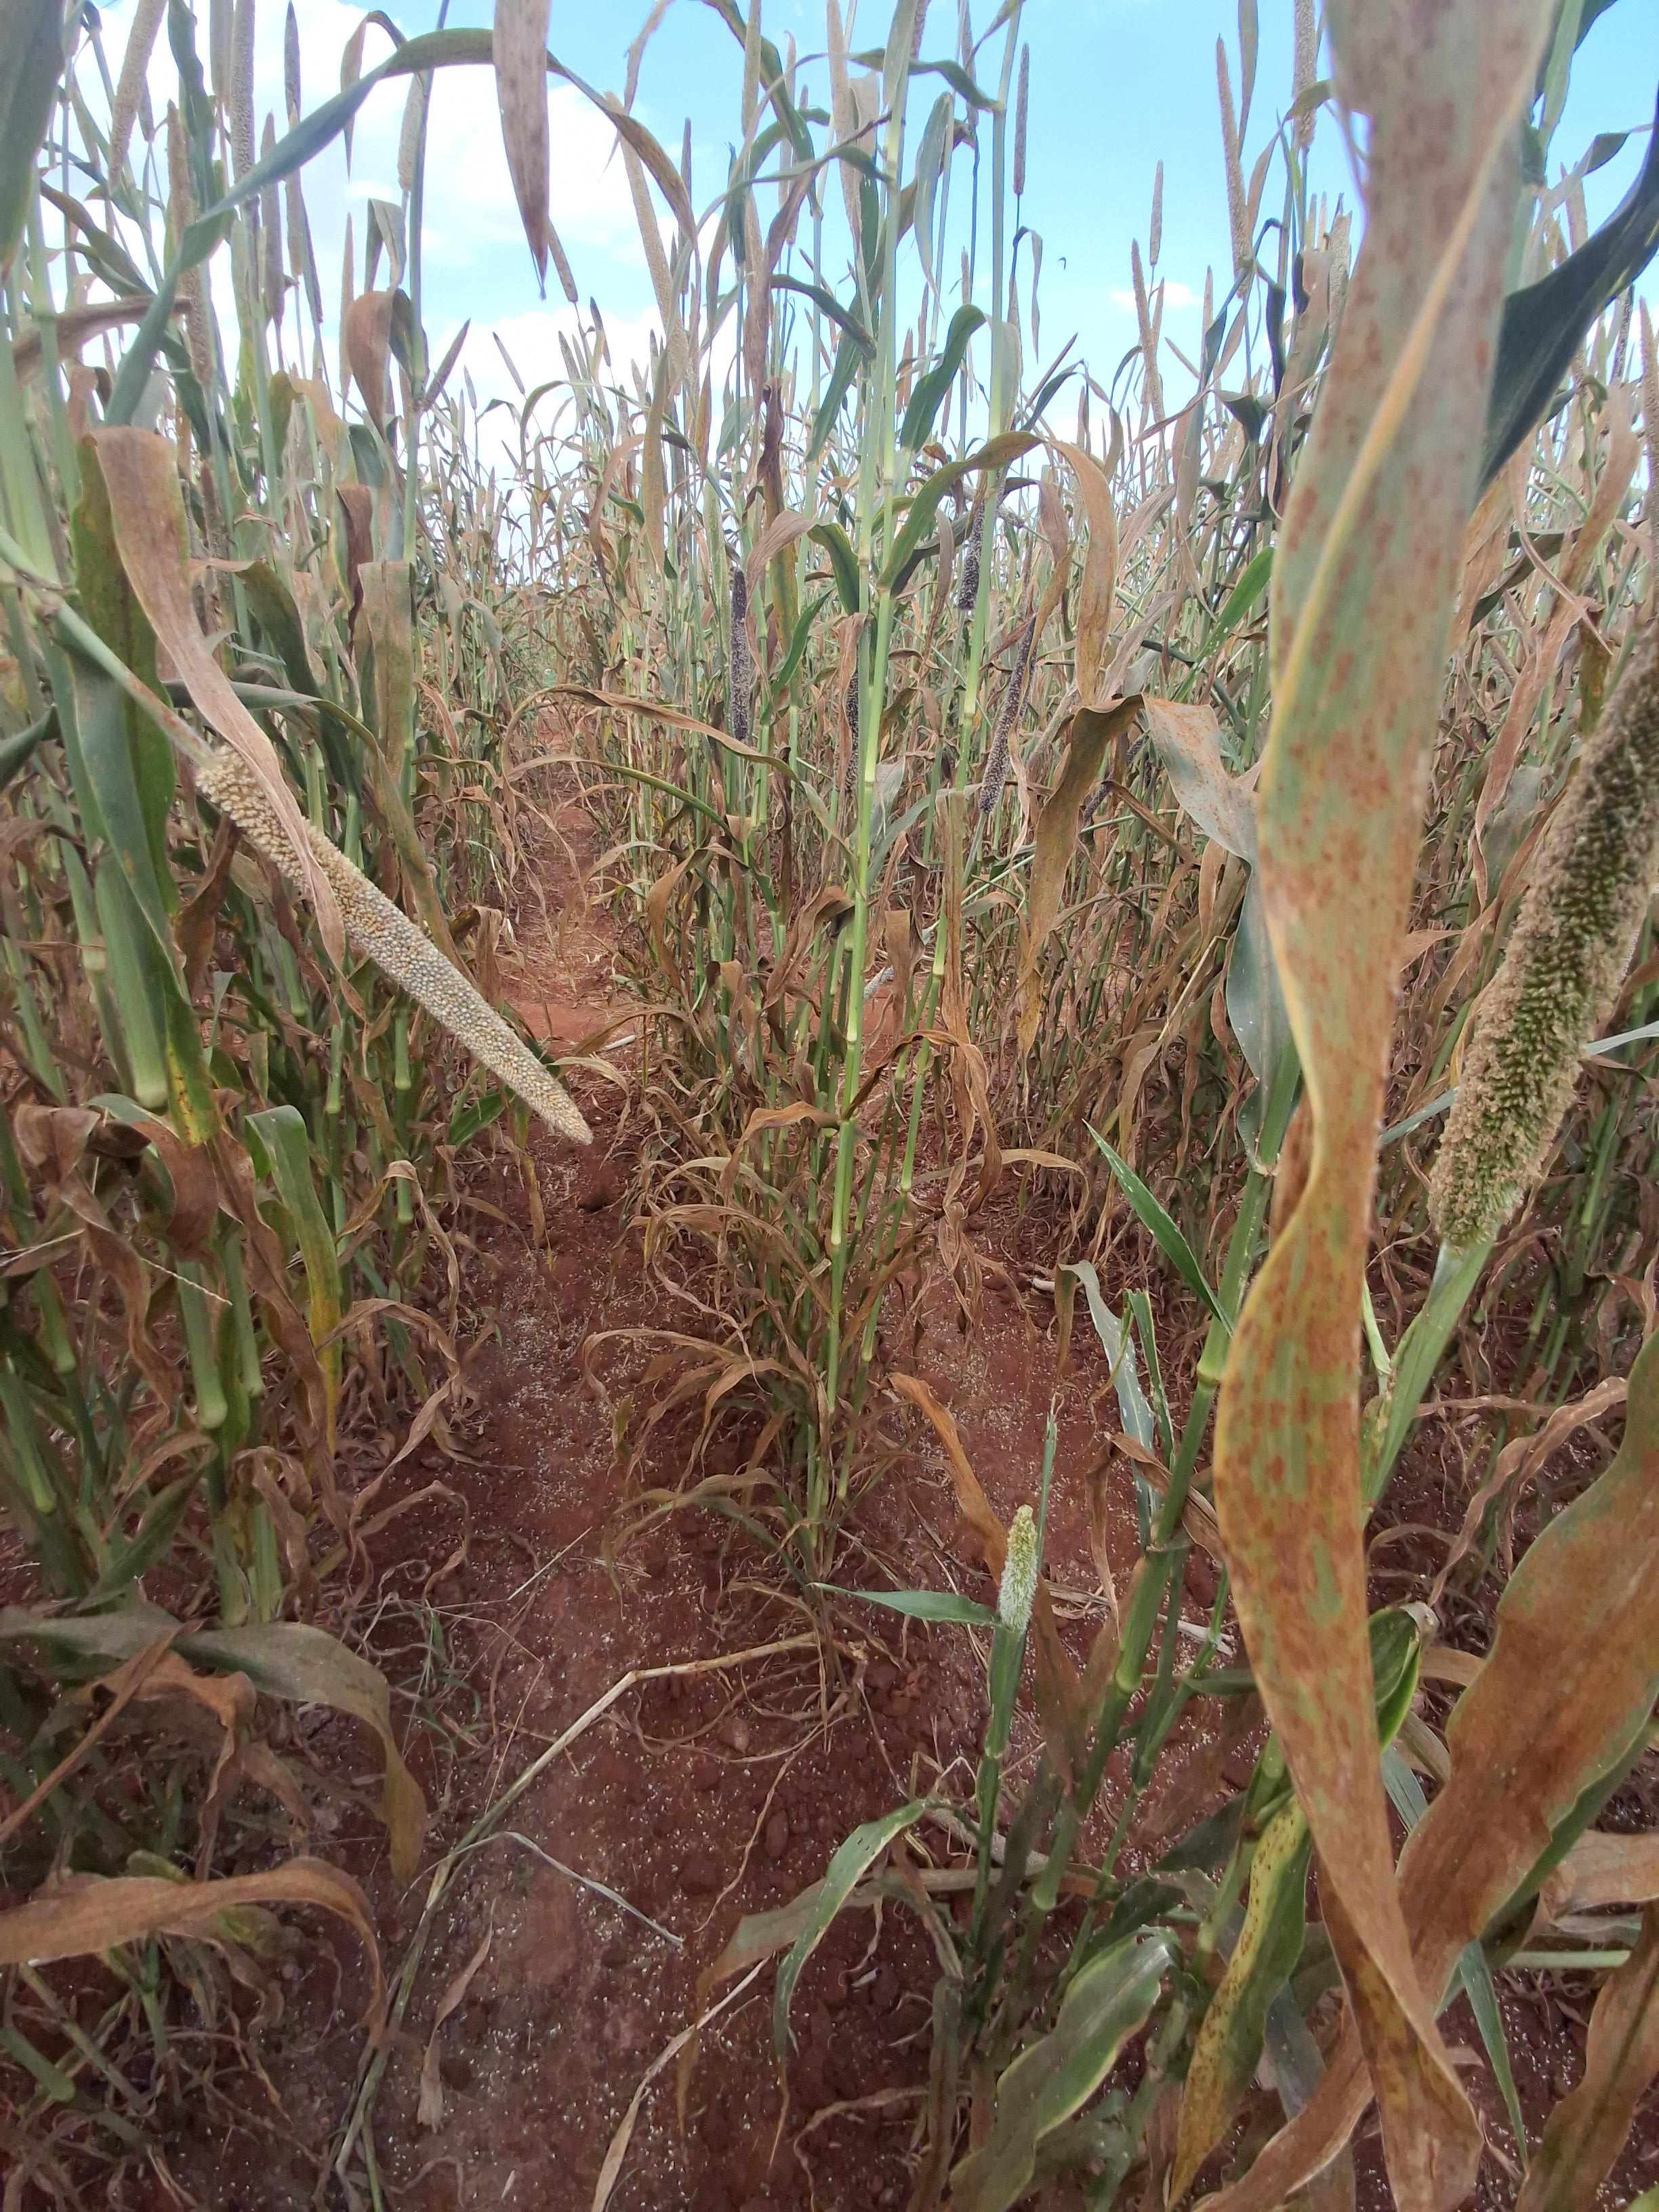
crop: pearl millet
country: Kenya
